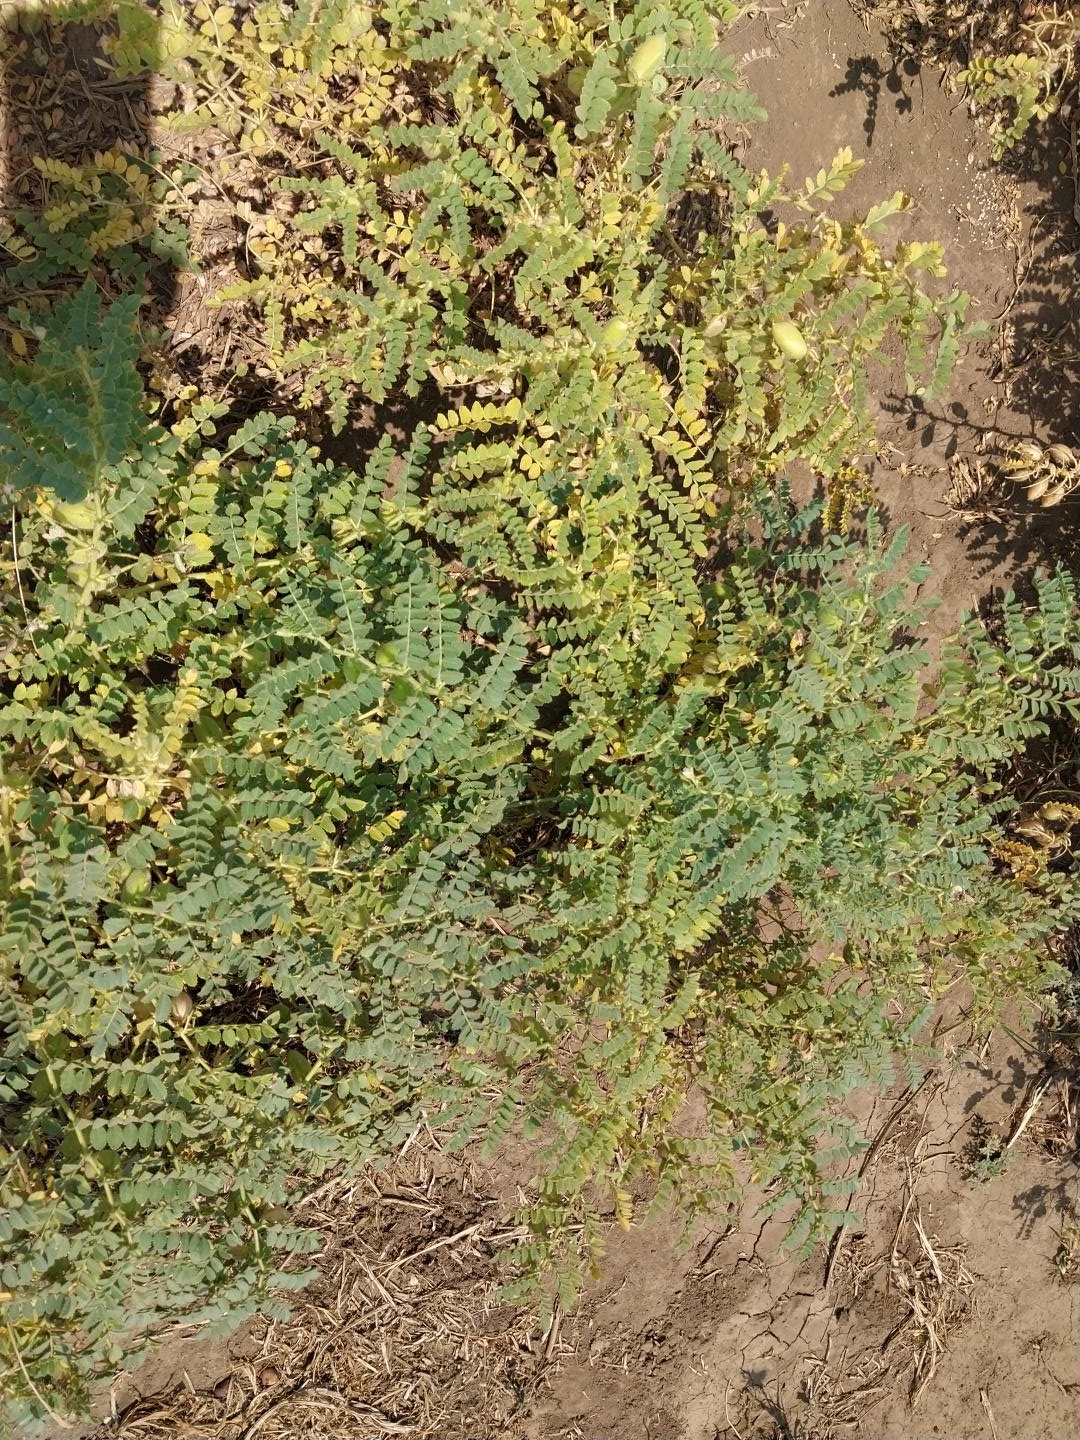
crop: chickpea
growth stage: development pod
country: Tanzania
